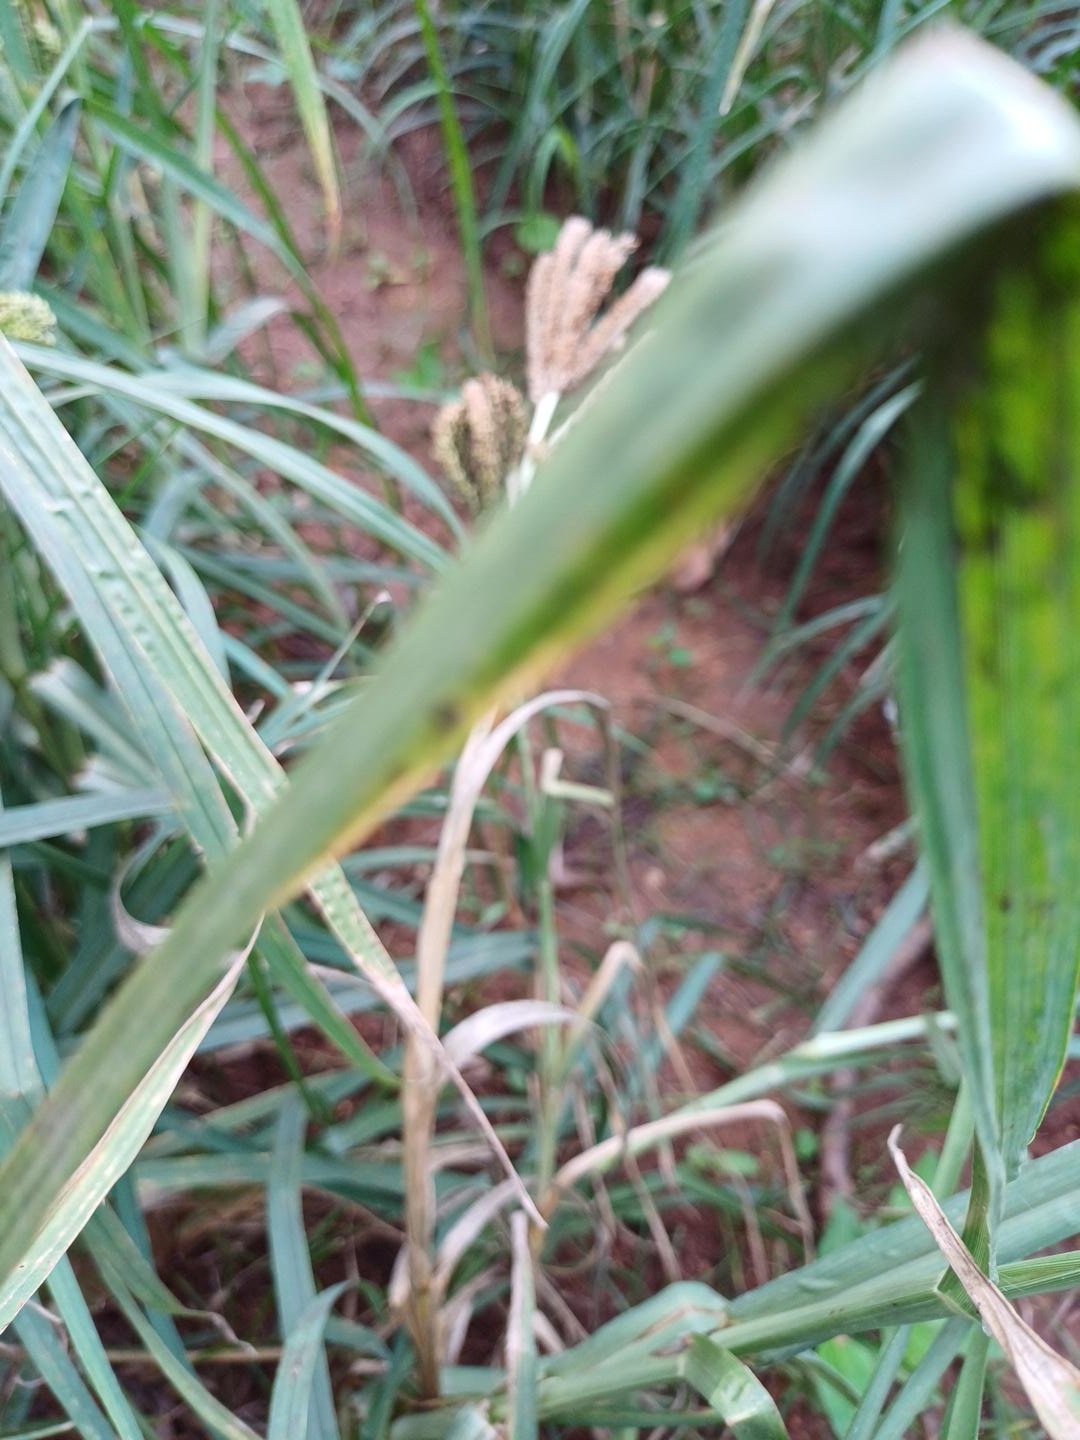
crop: finger millet
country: Kenya
